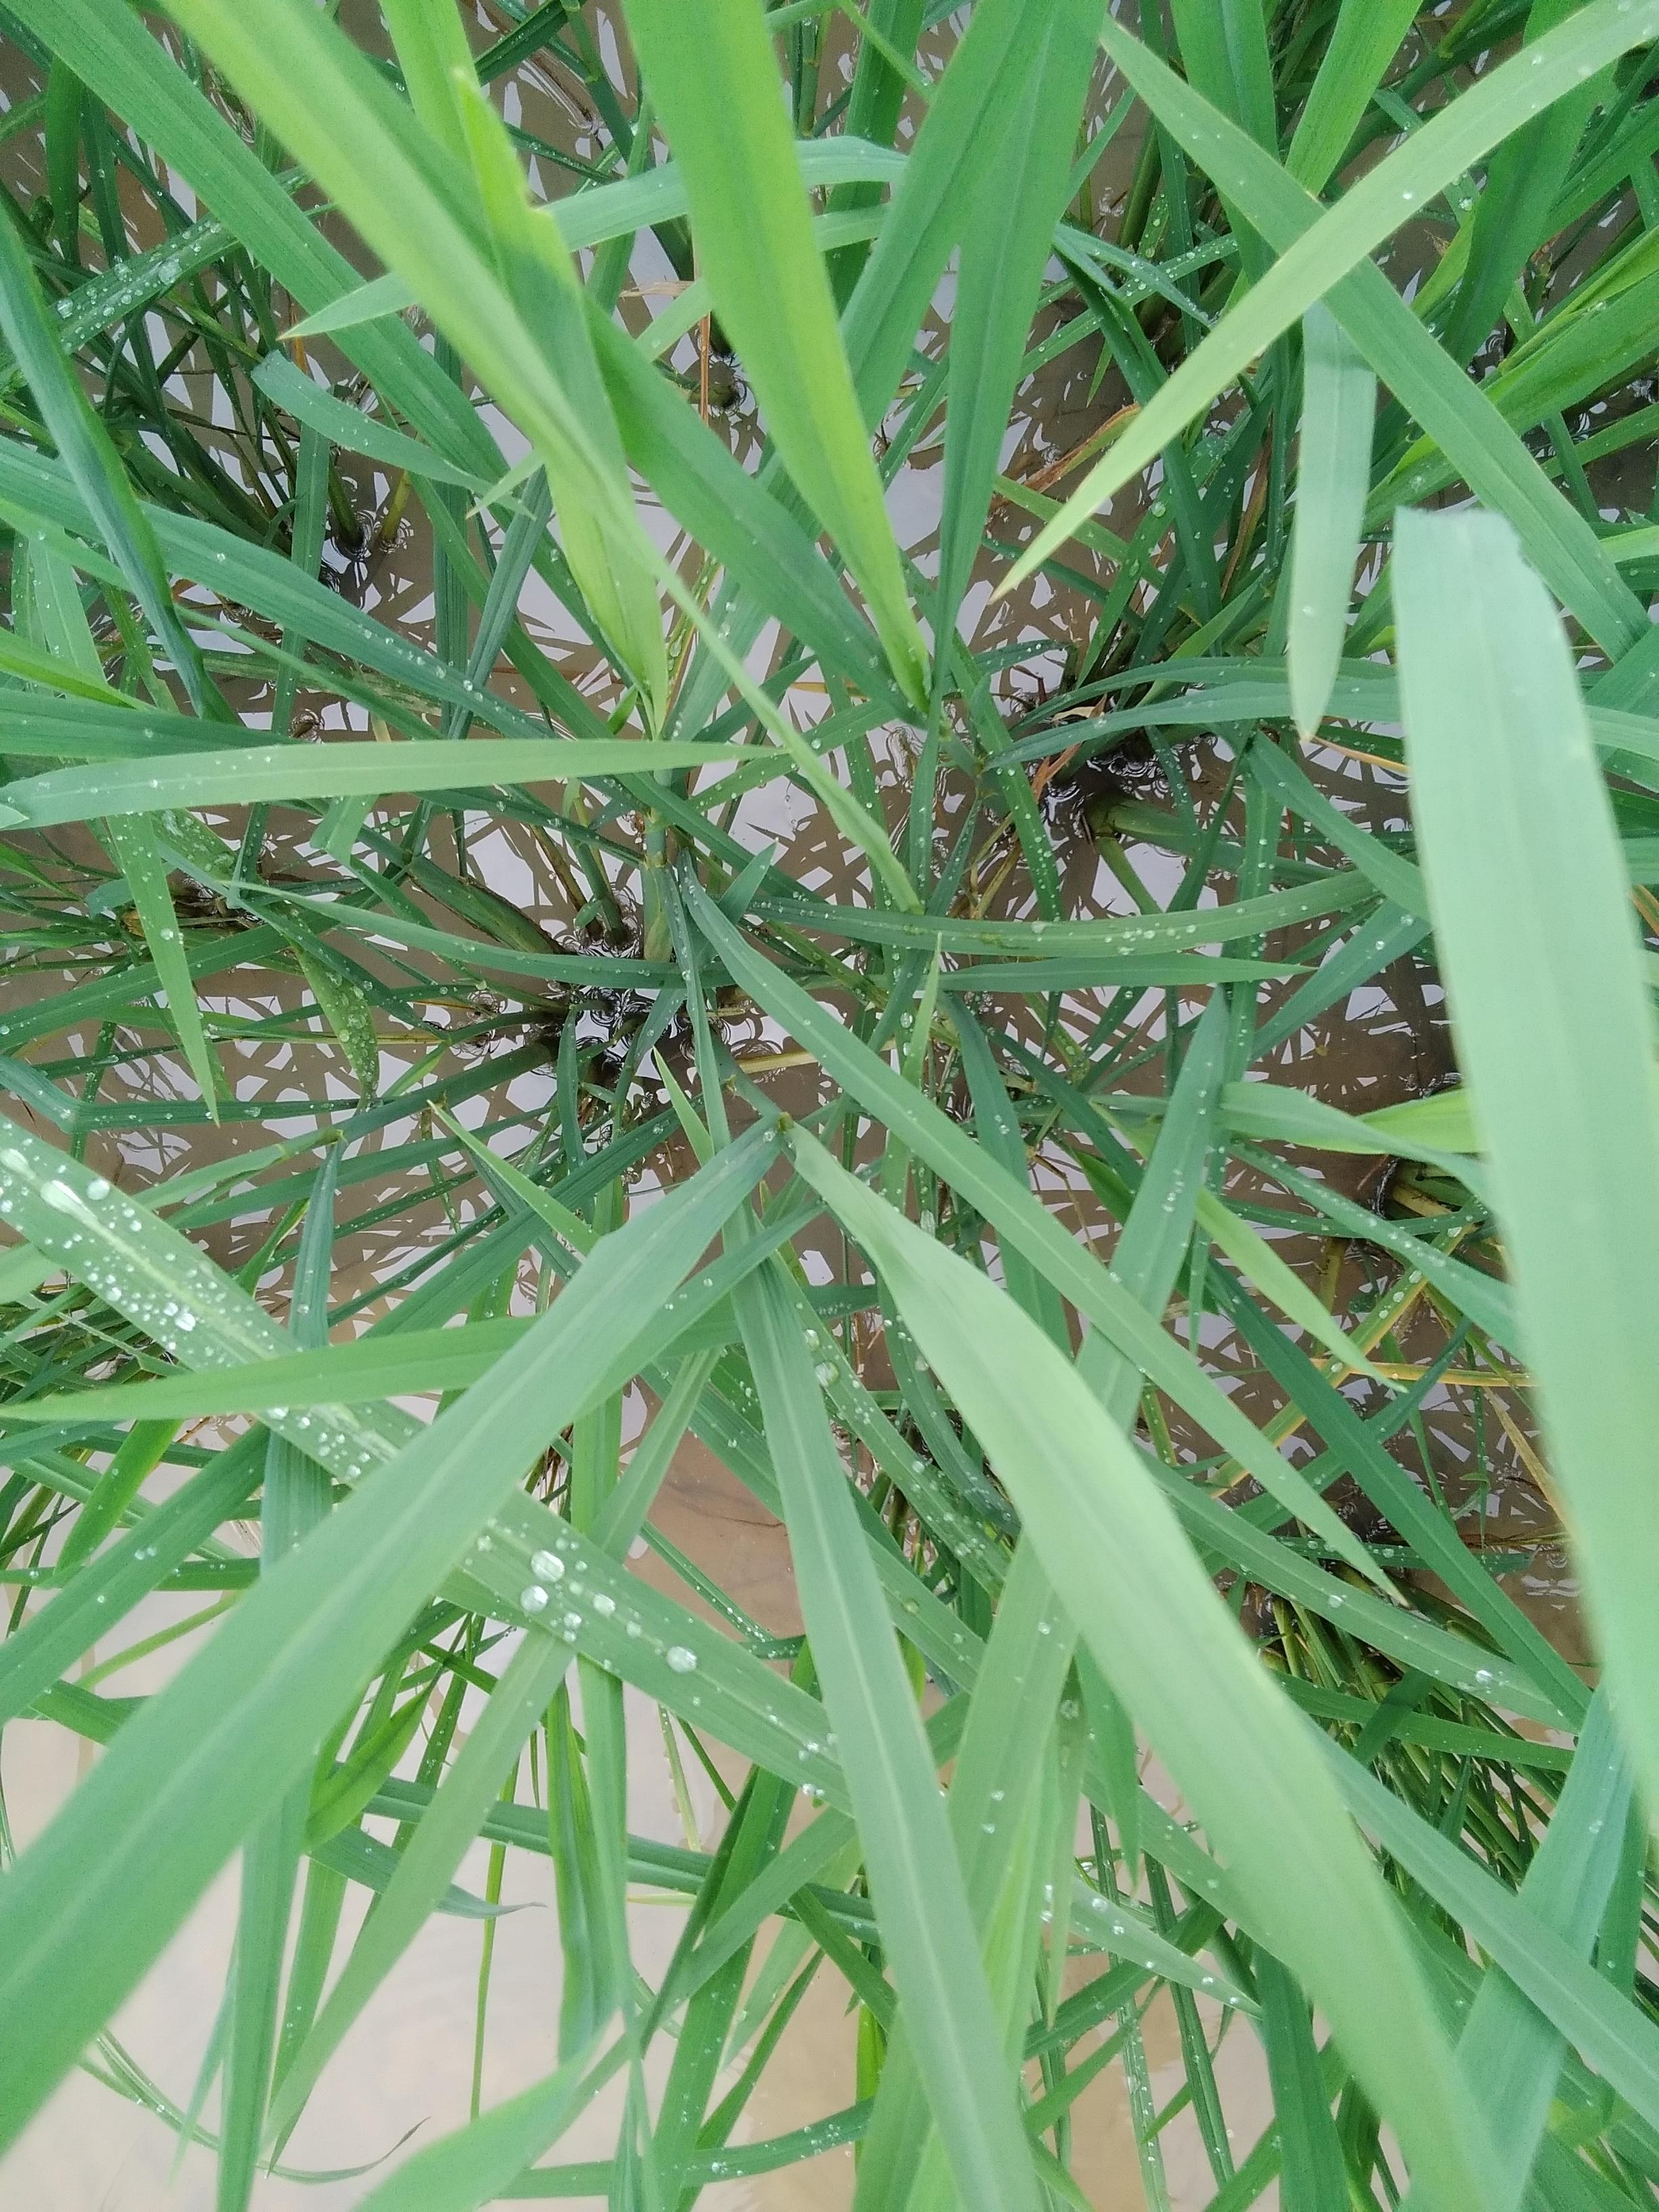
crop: rice
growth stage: elongation stem
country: Nigeria
